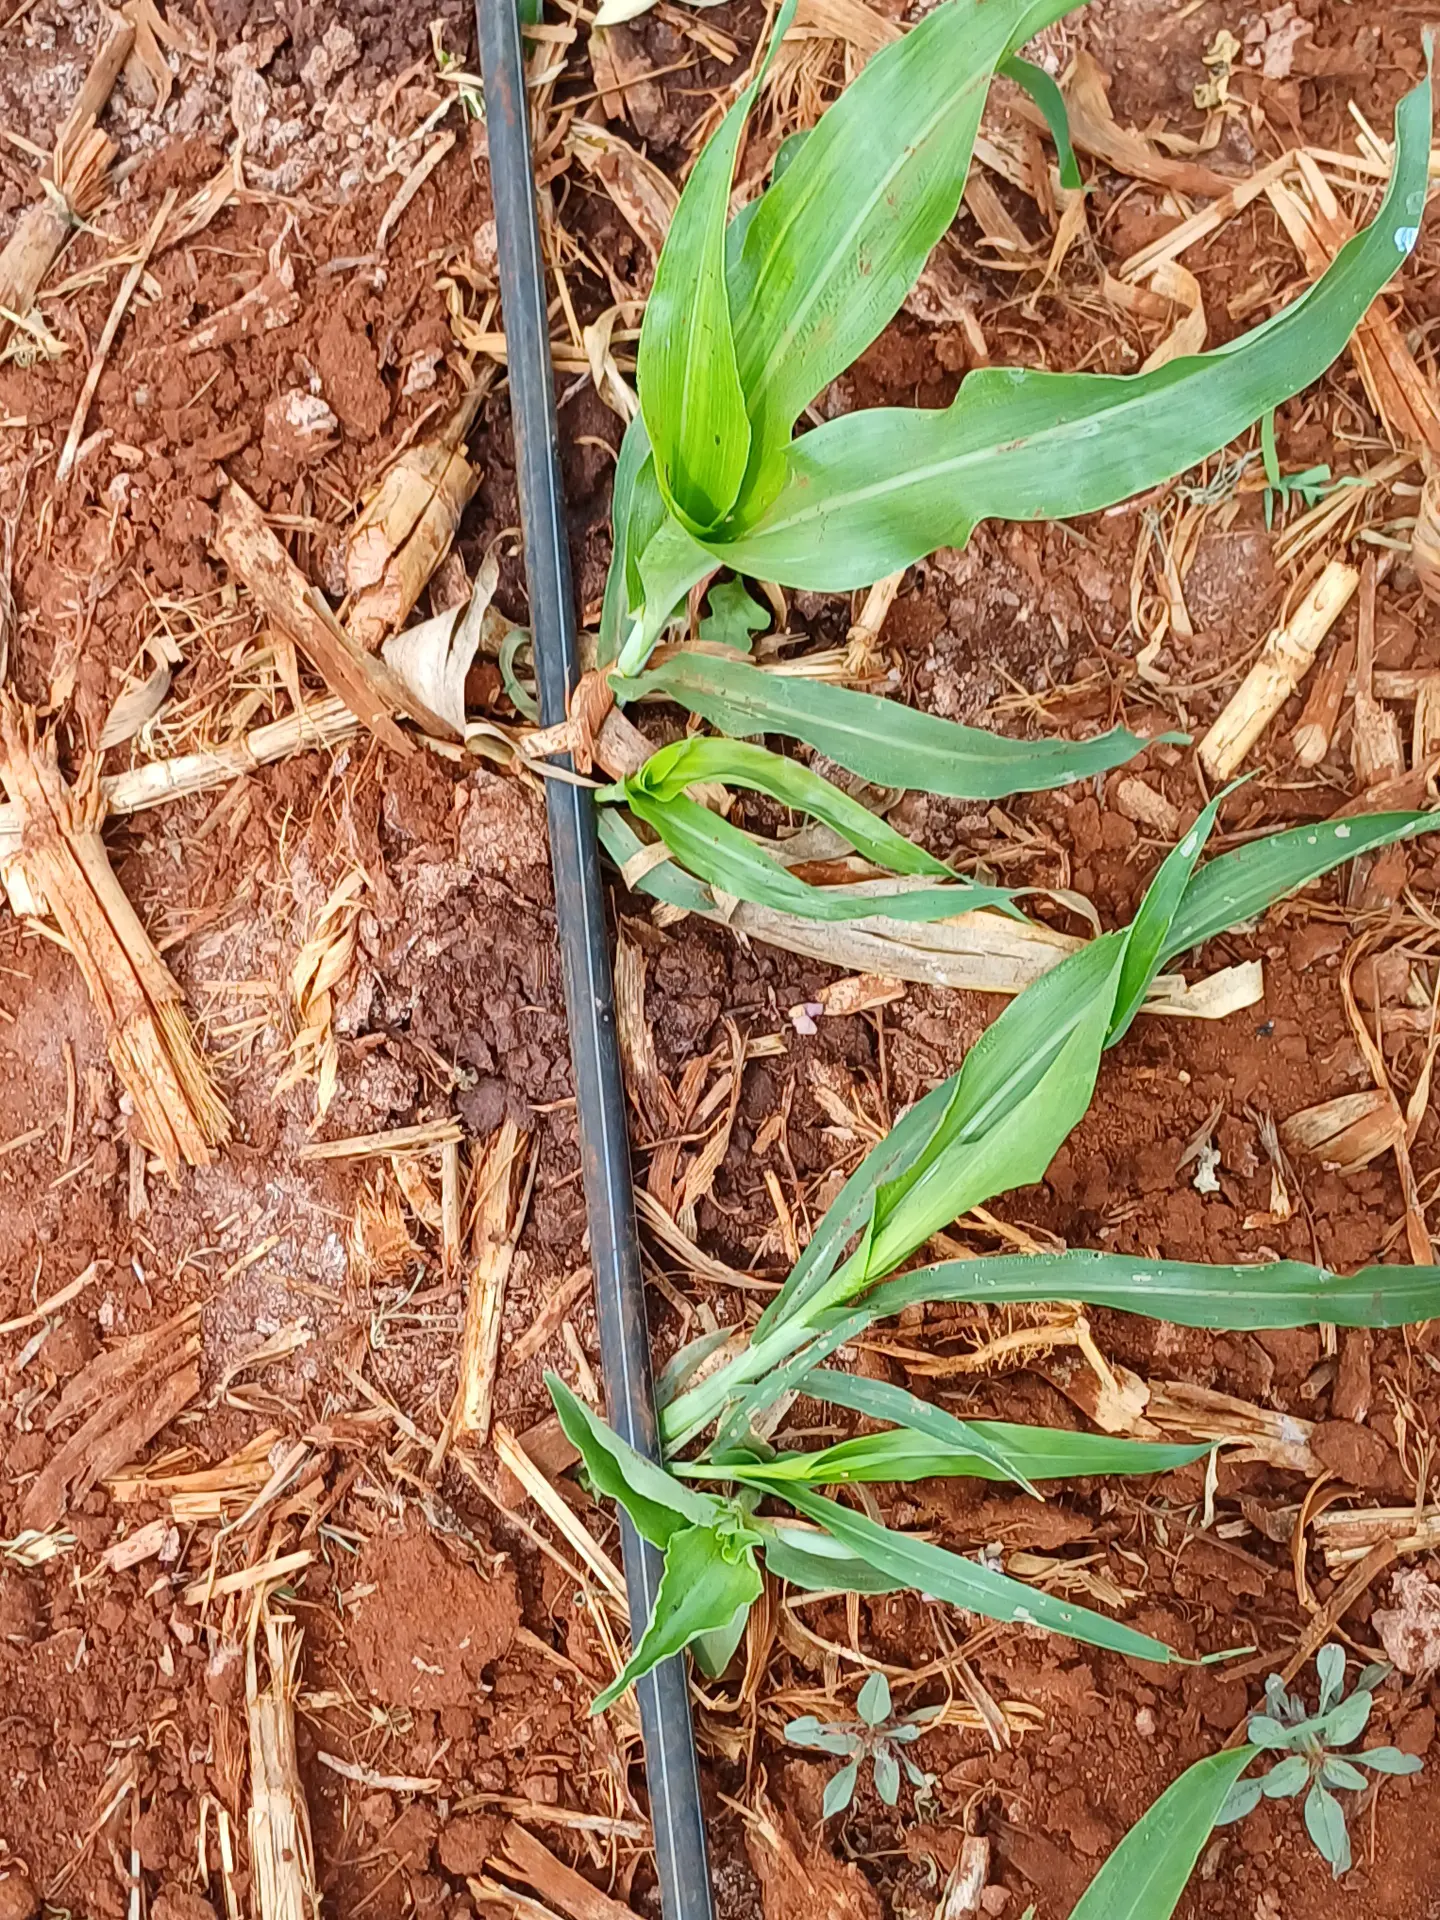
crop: sorghum
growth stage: vegetative
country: Kenya
